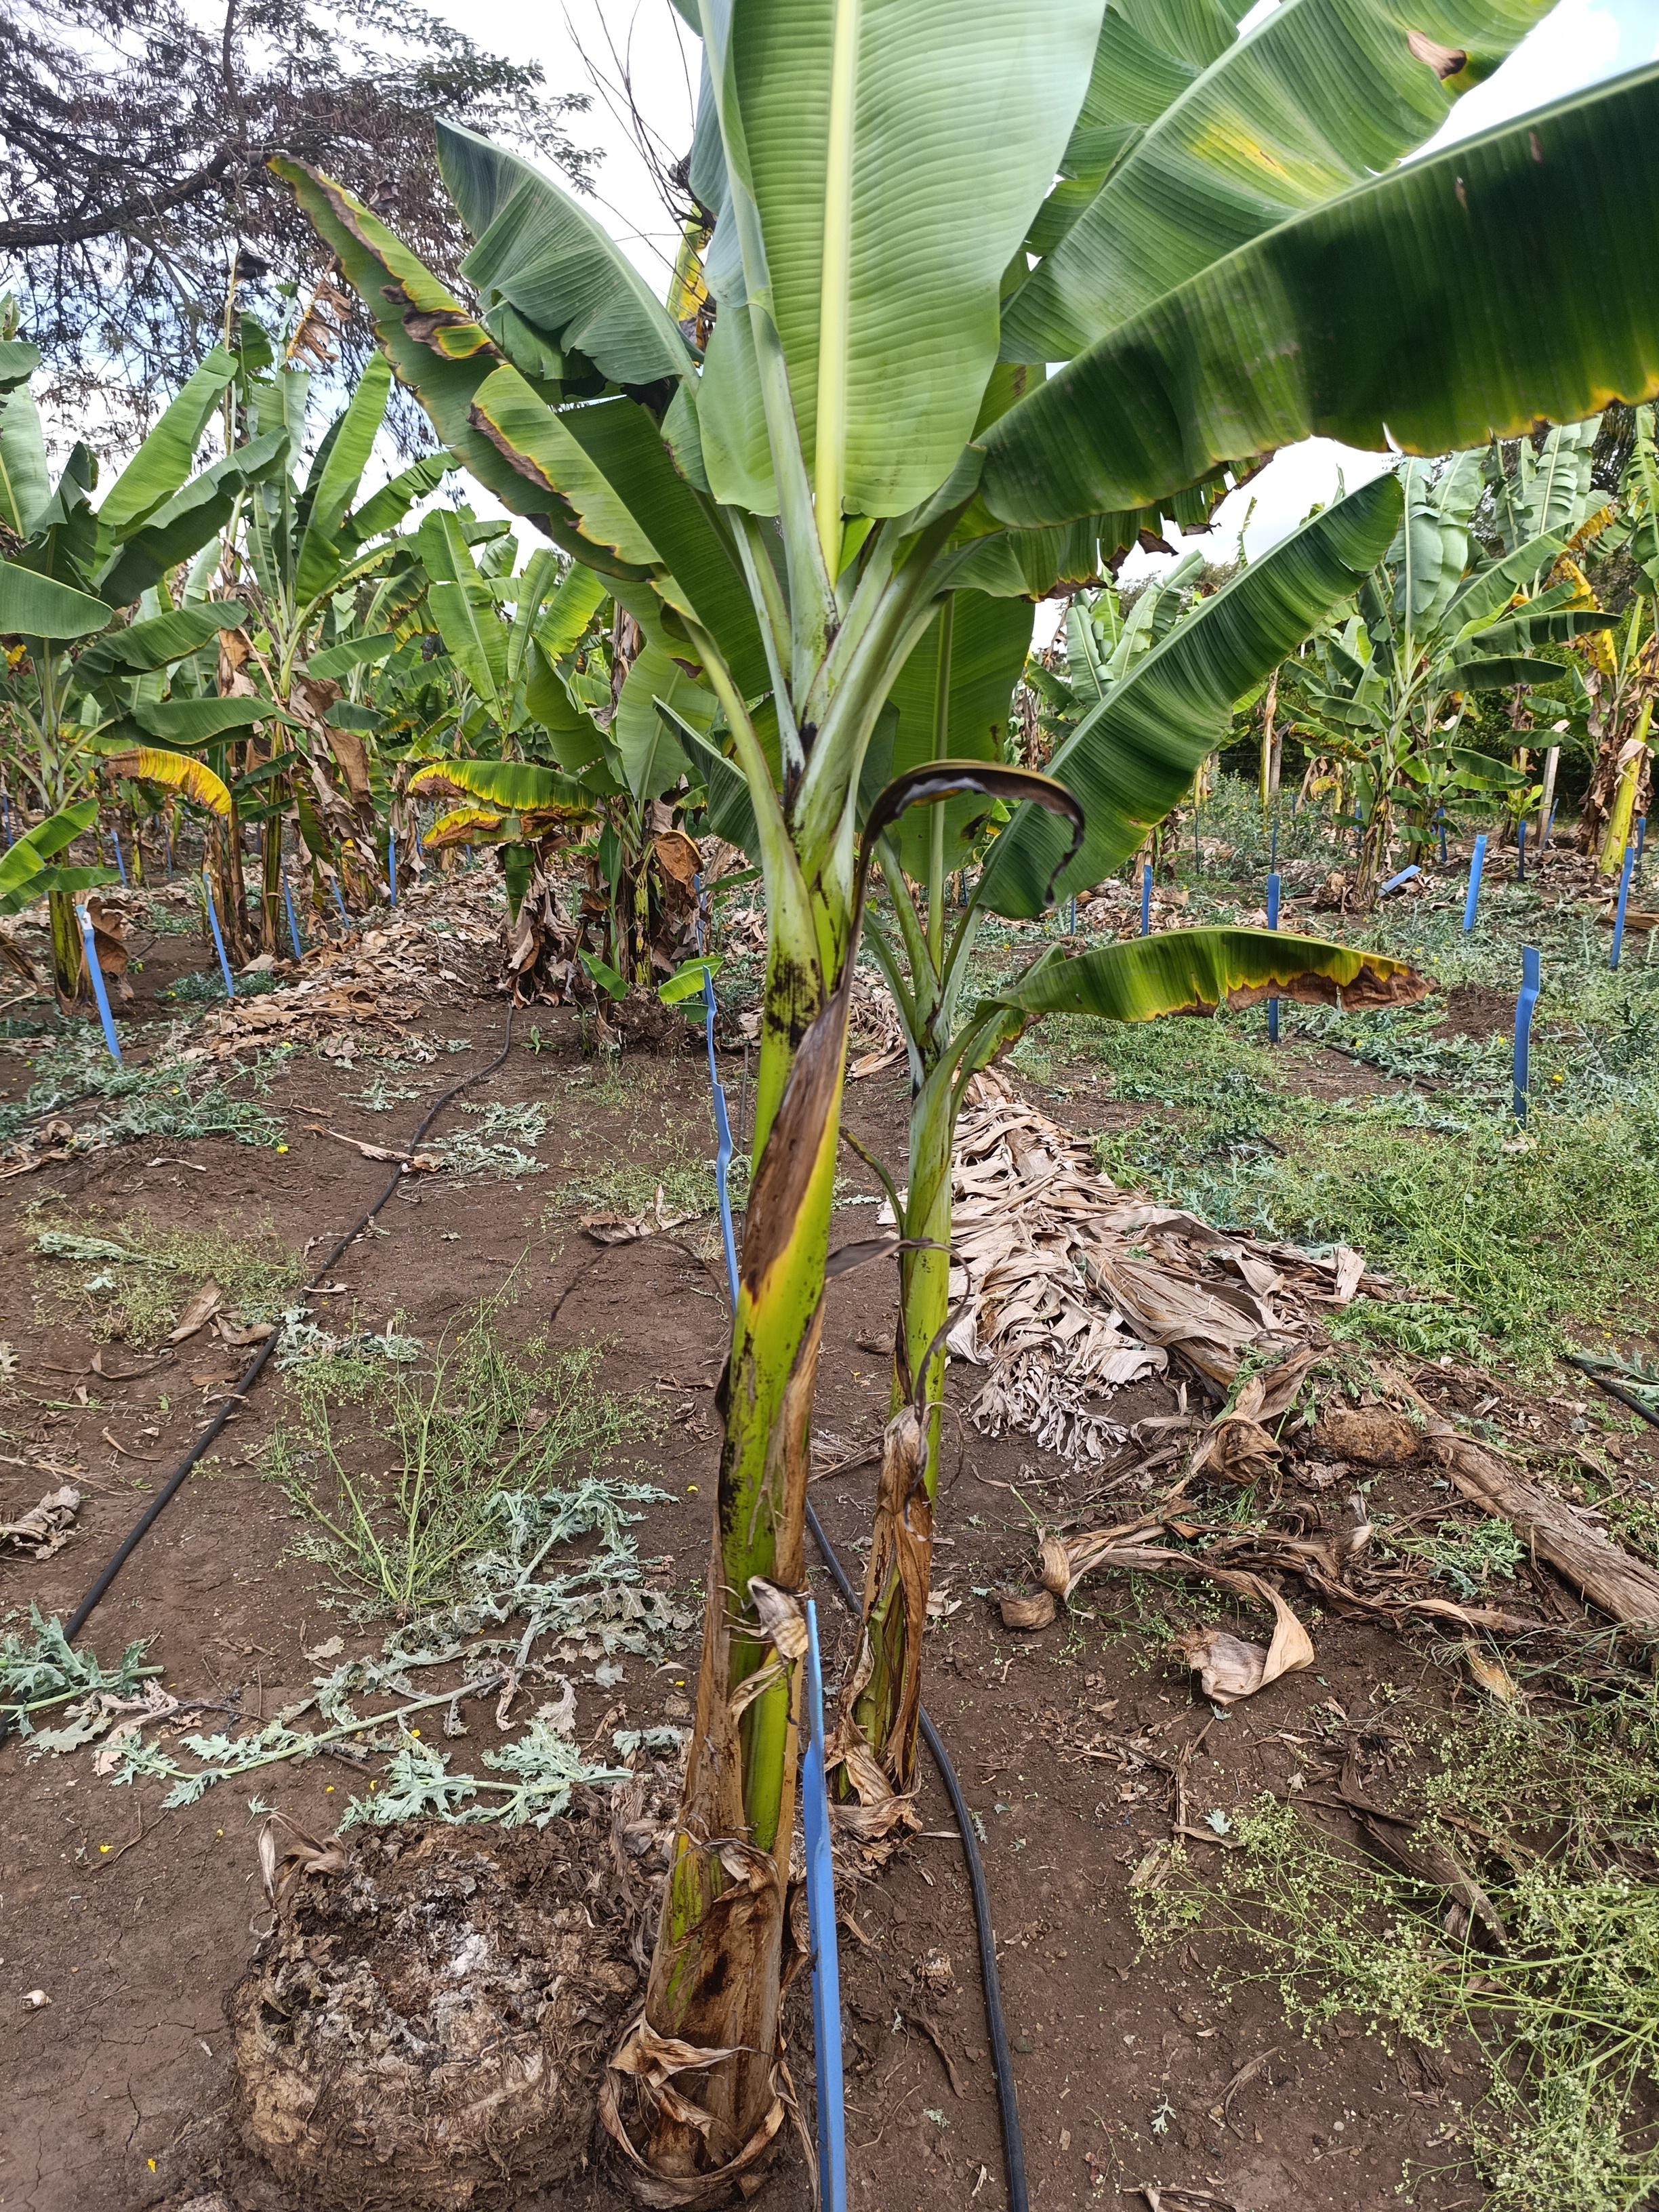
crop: banana
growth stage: vegetative
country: Tanzania
